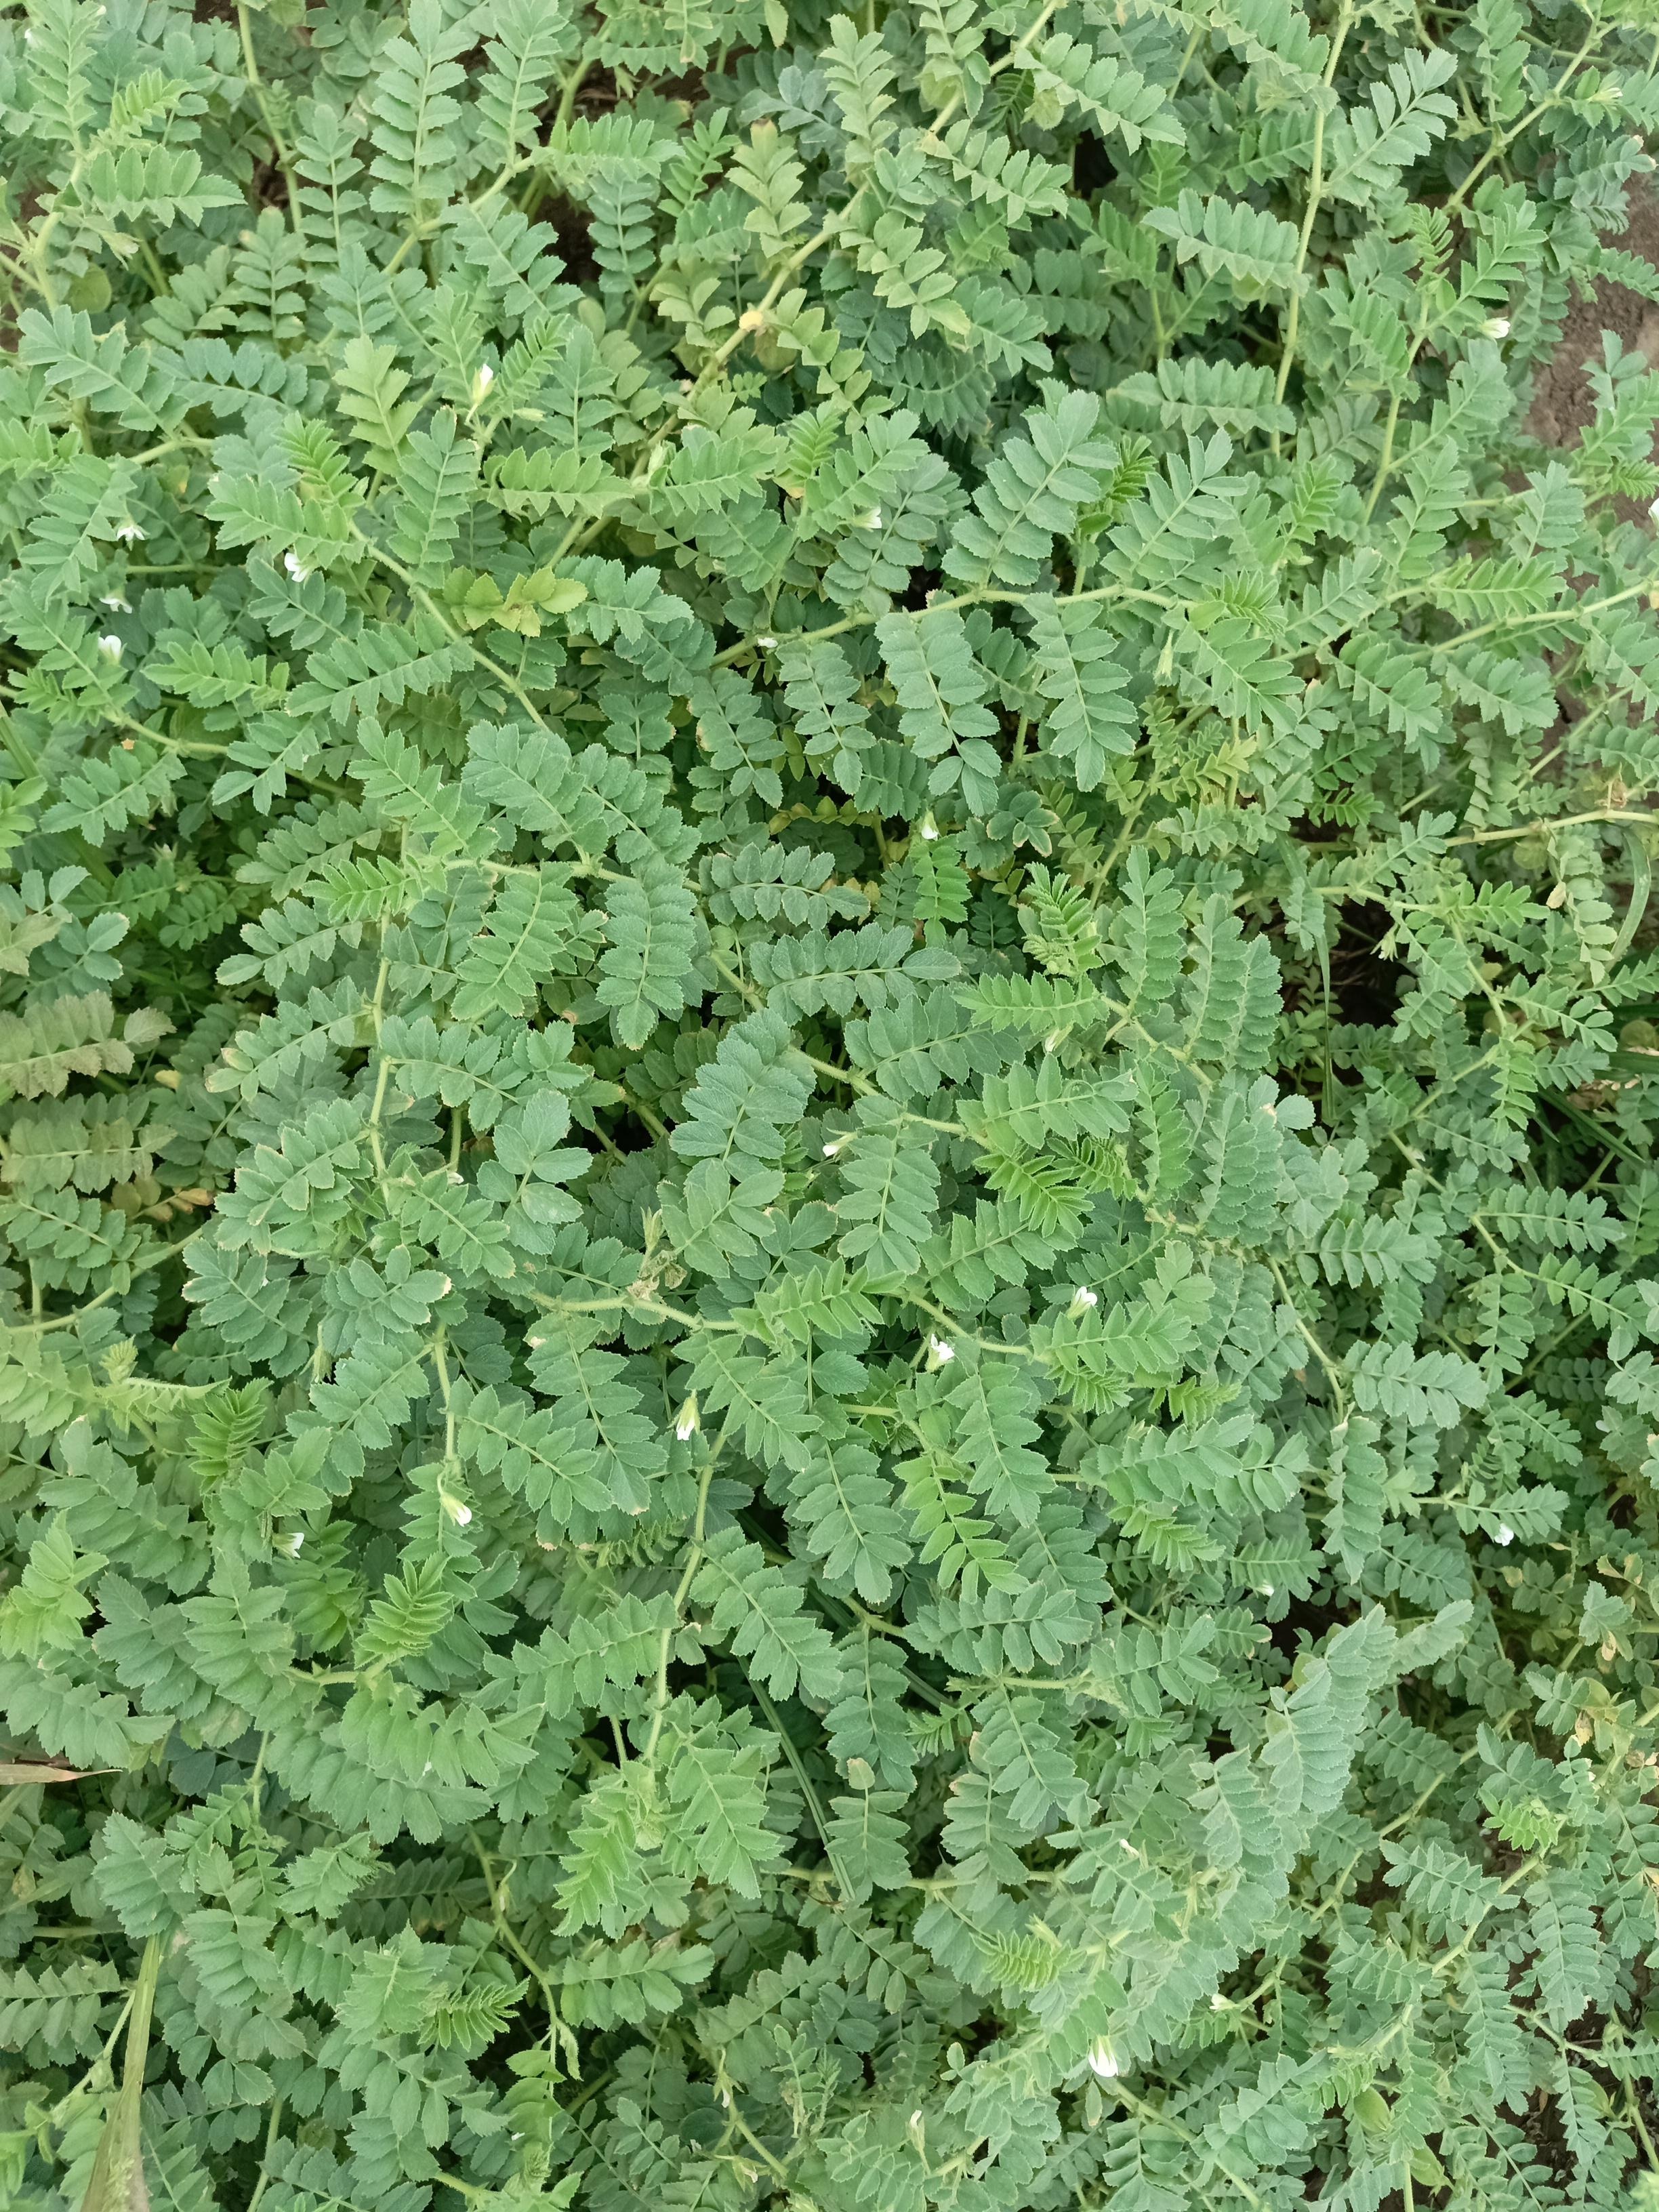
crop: chickpea
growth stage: development pod
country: Tanzania
